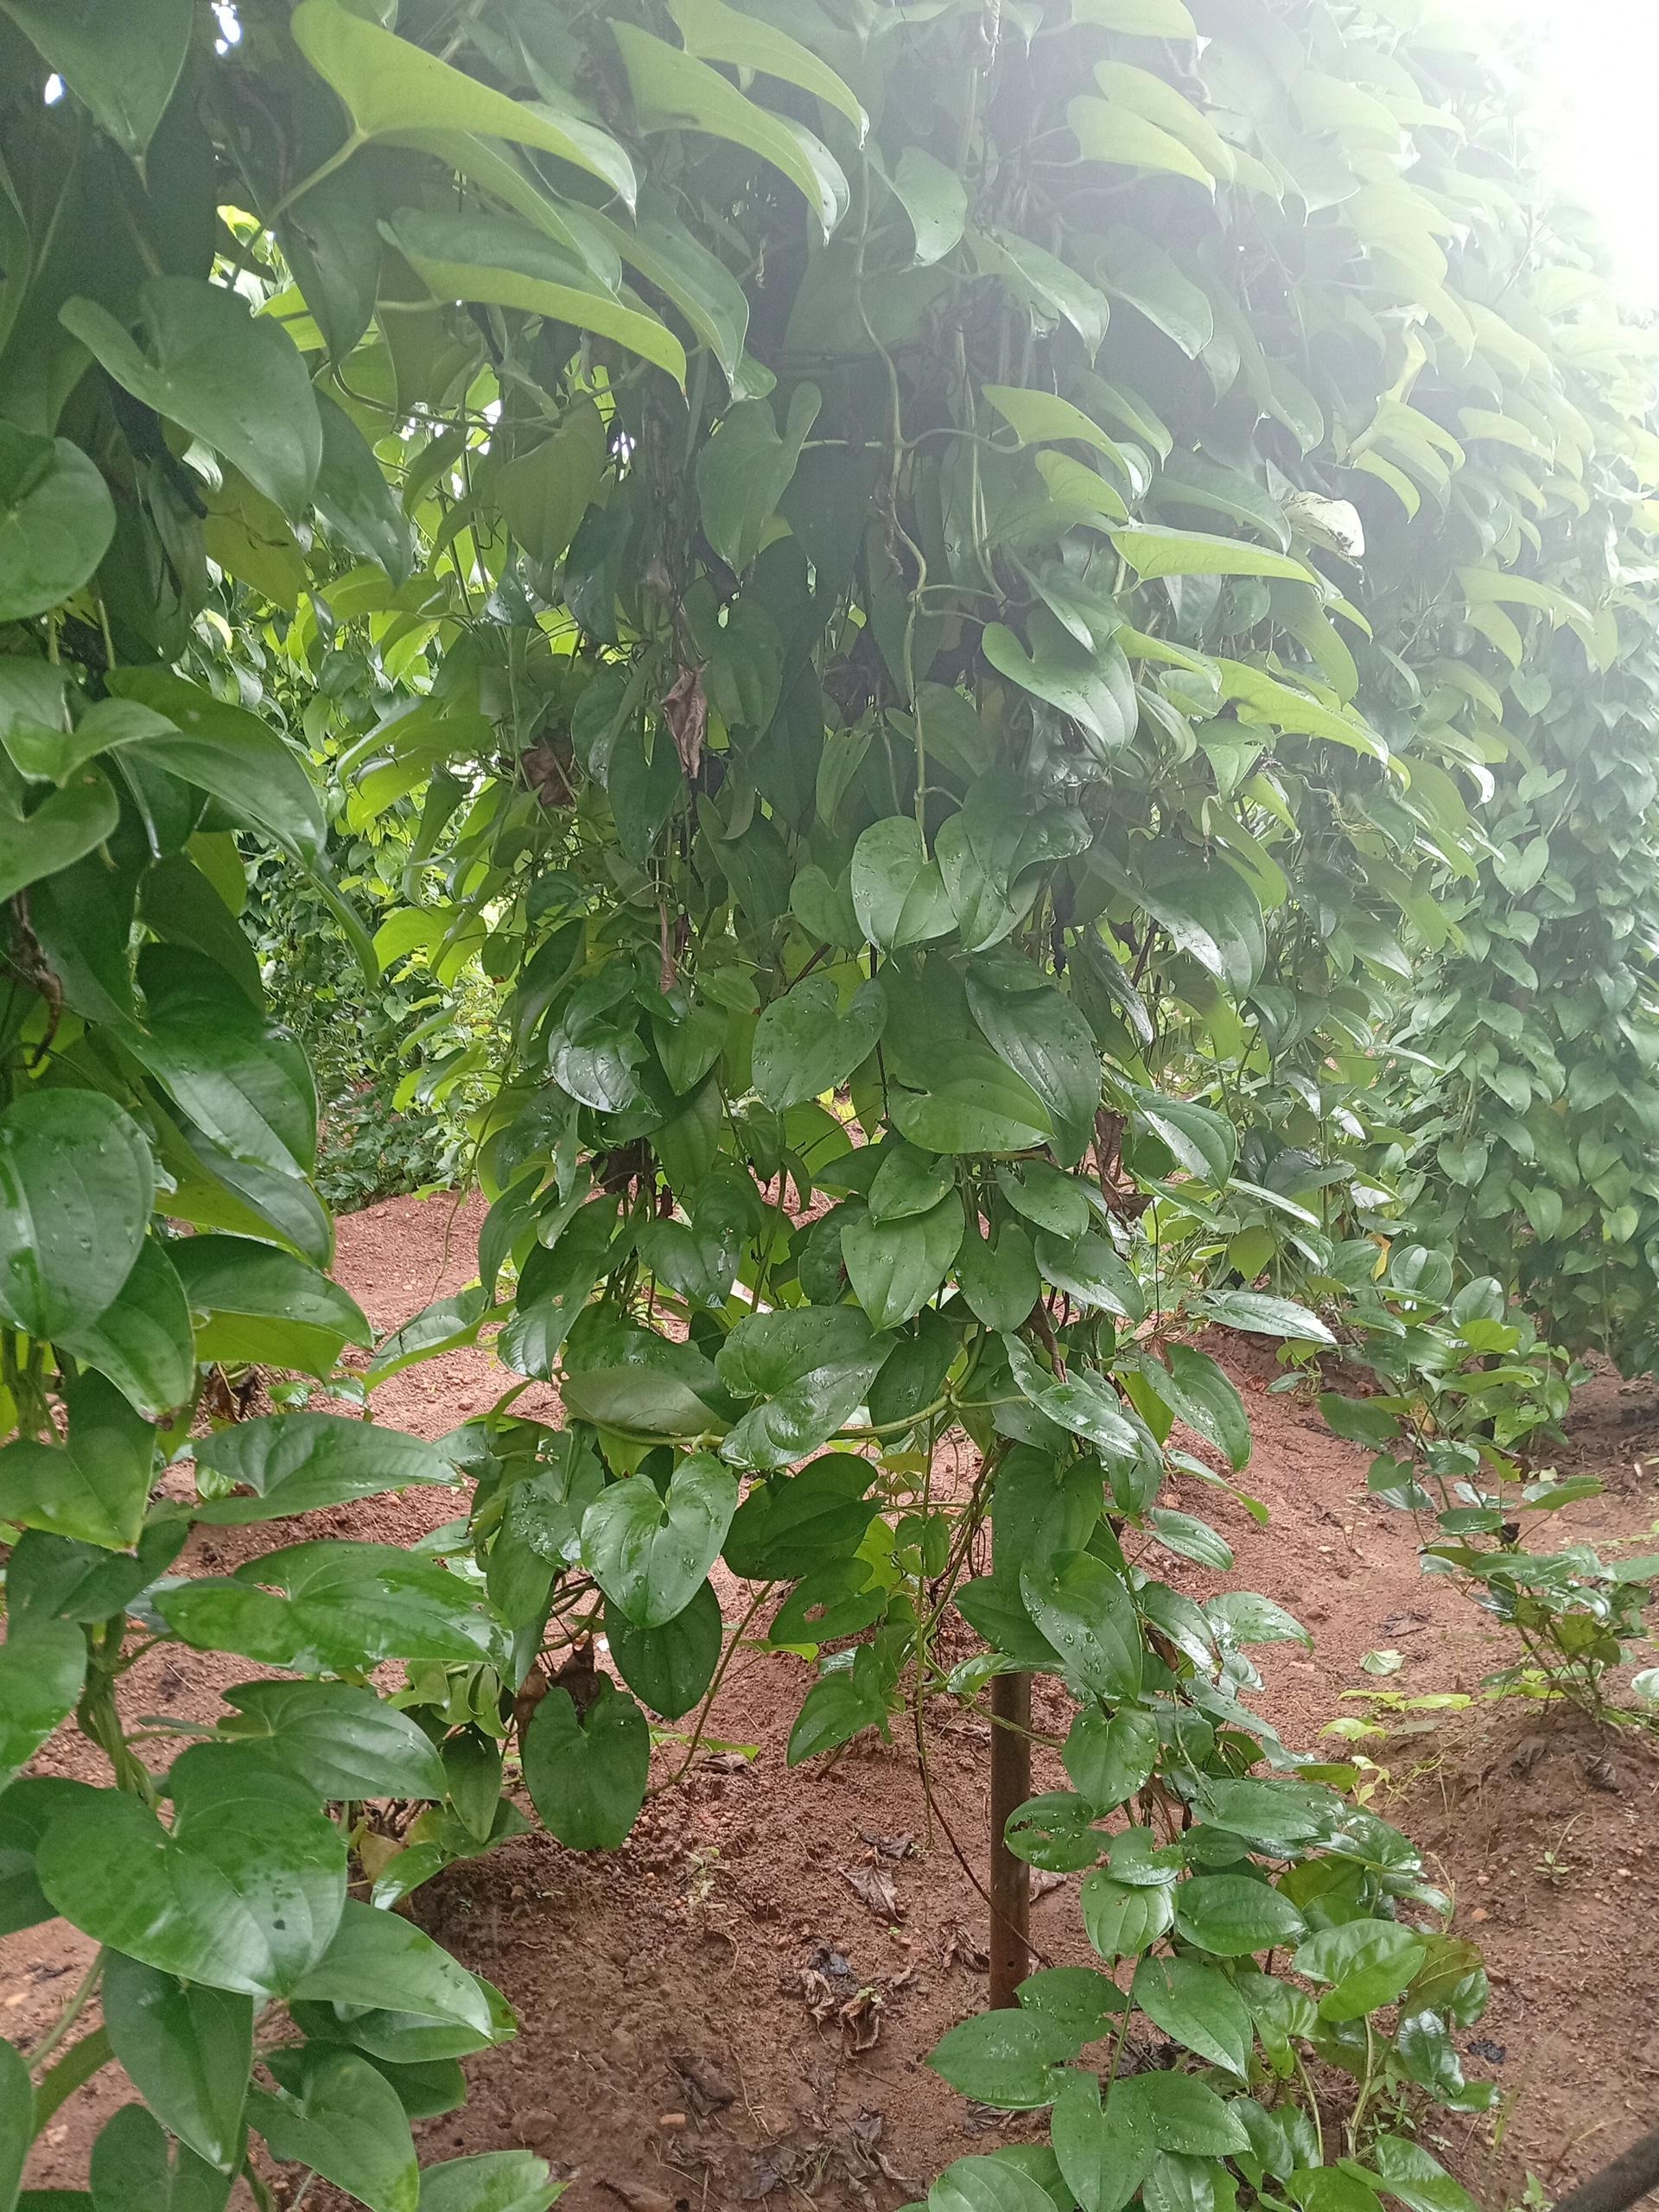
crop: yam
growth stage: vegetative
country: Nigeria
